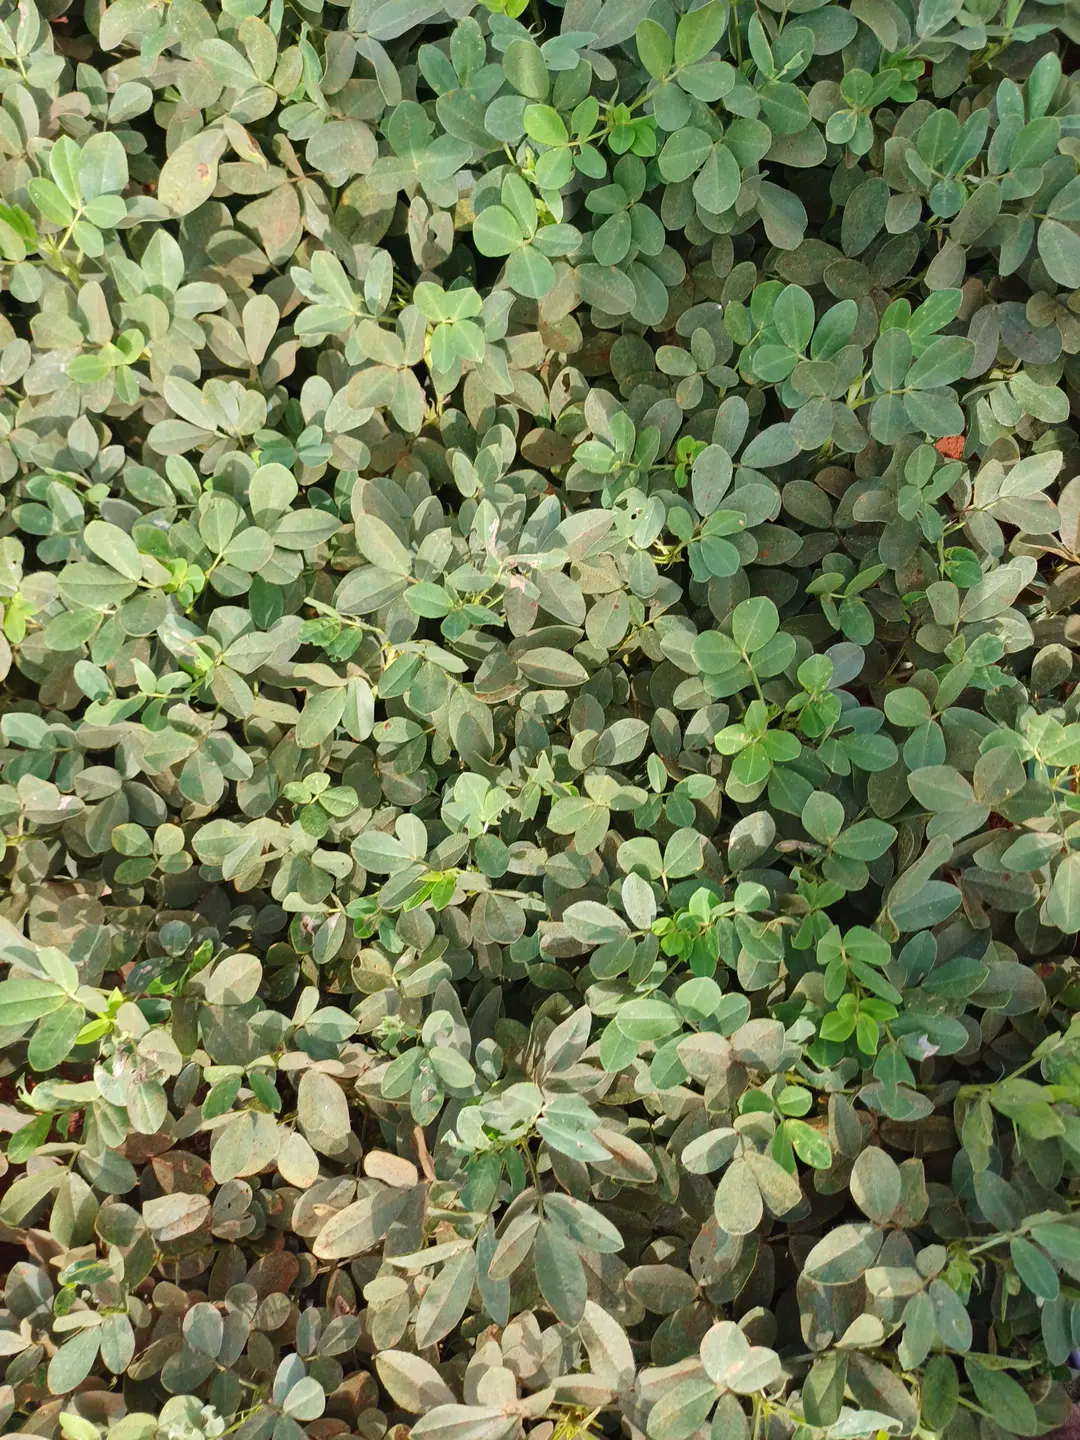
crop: groundnut
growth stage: pegging
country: Kenya
